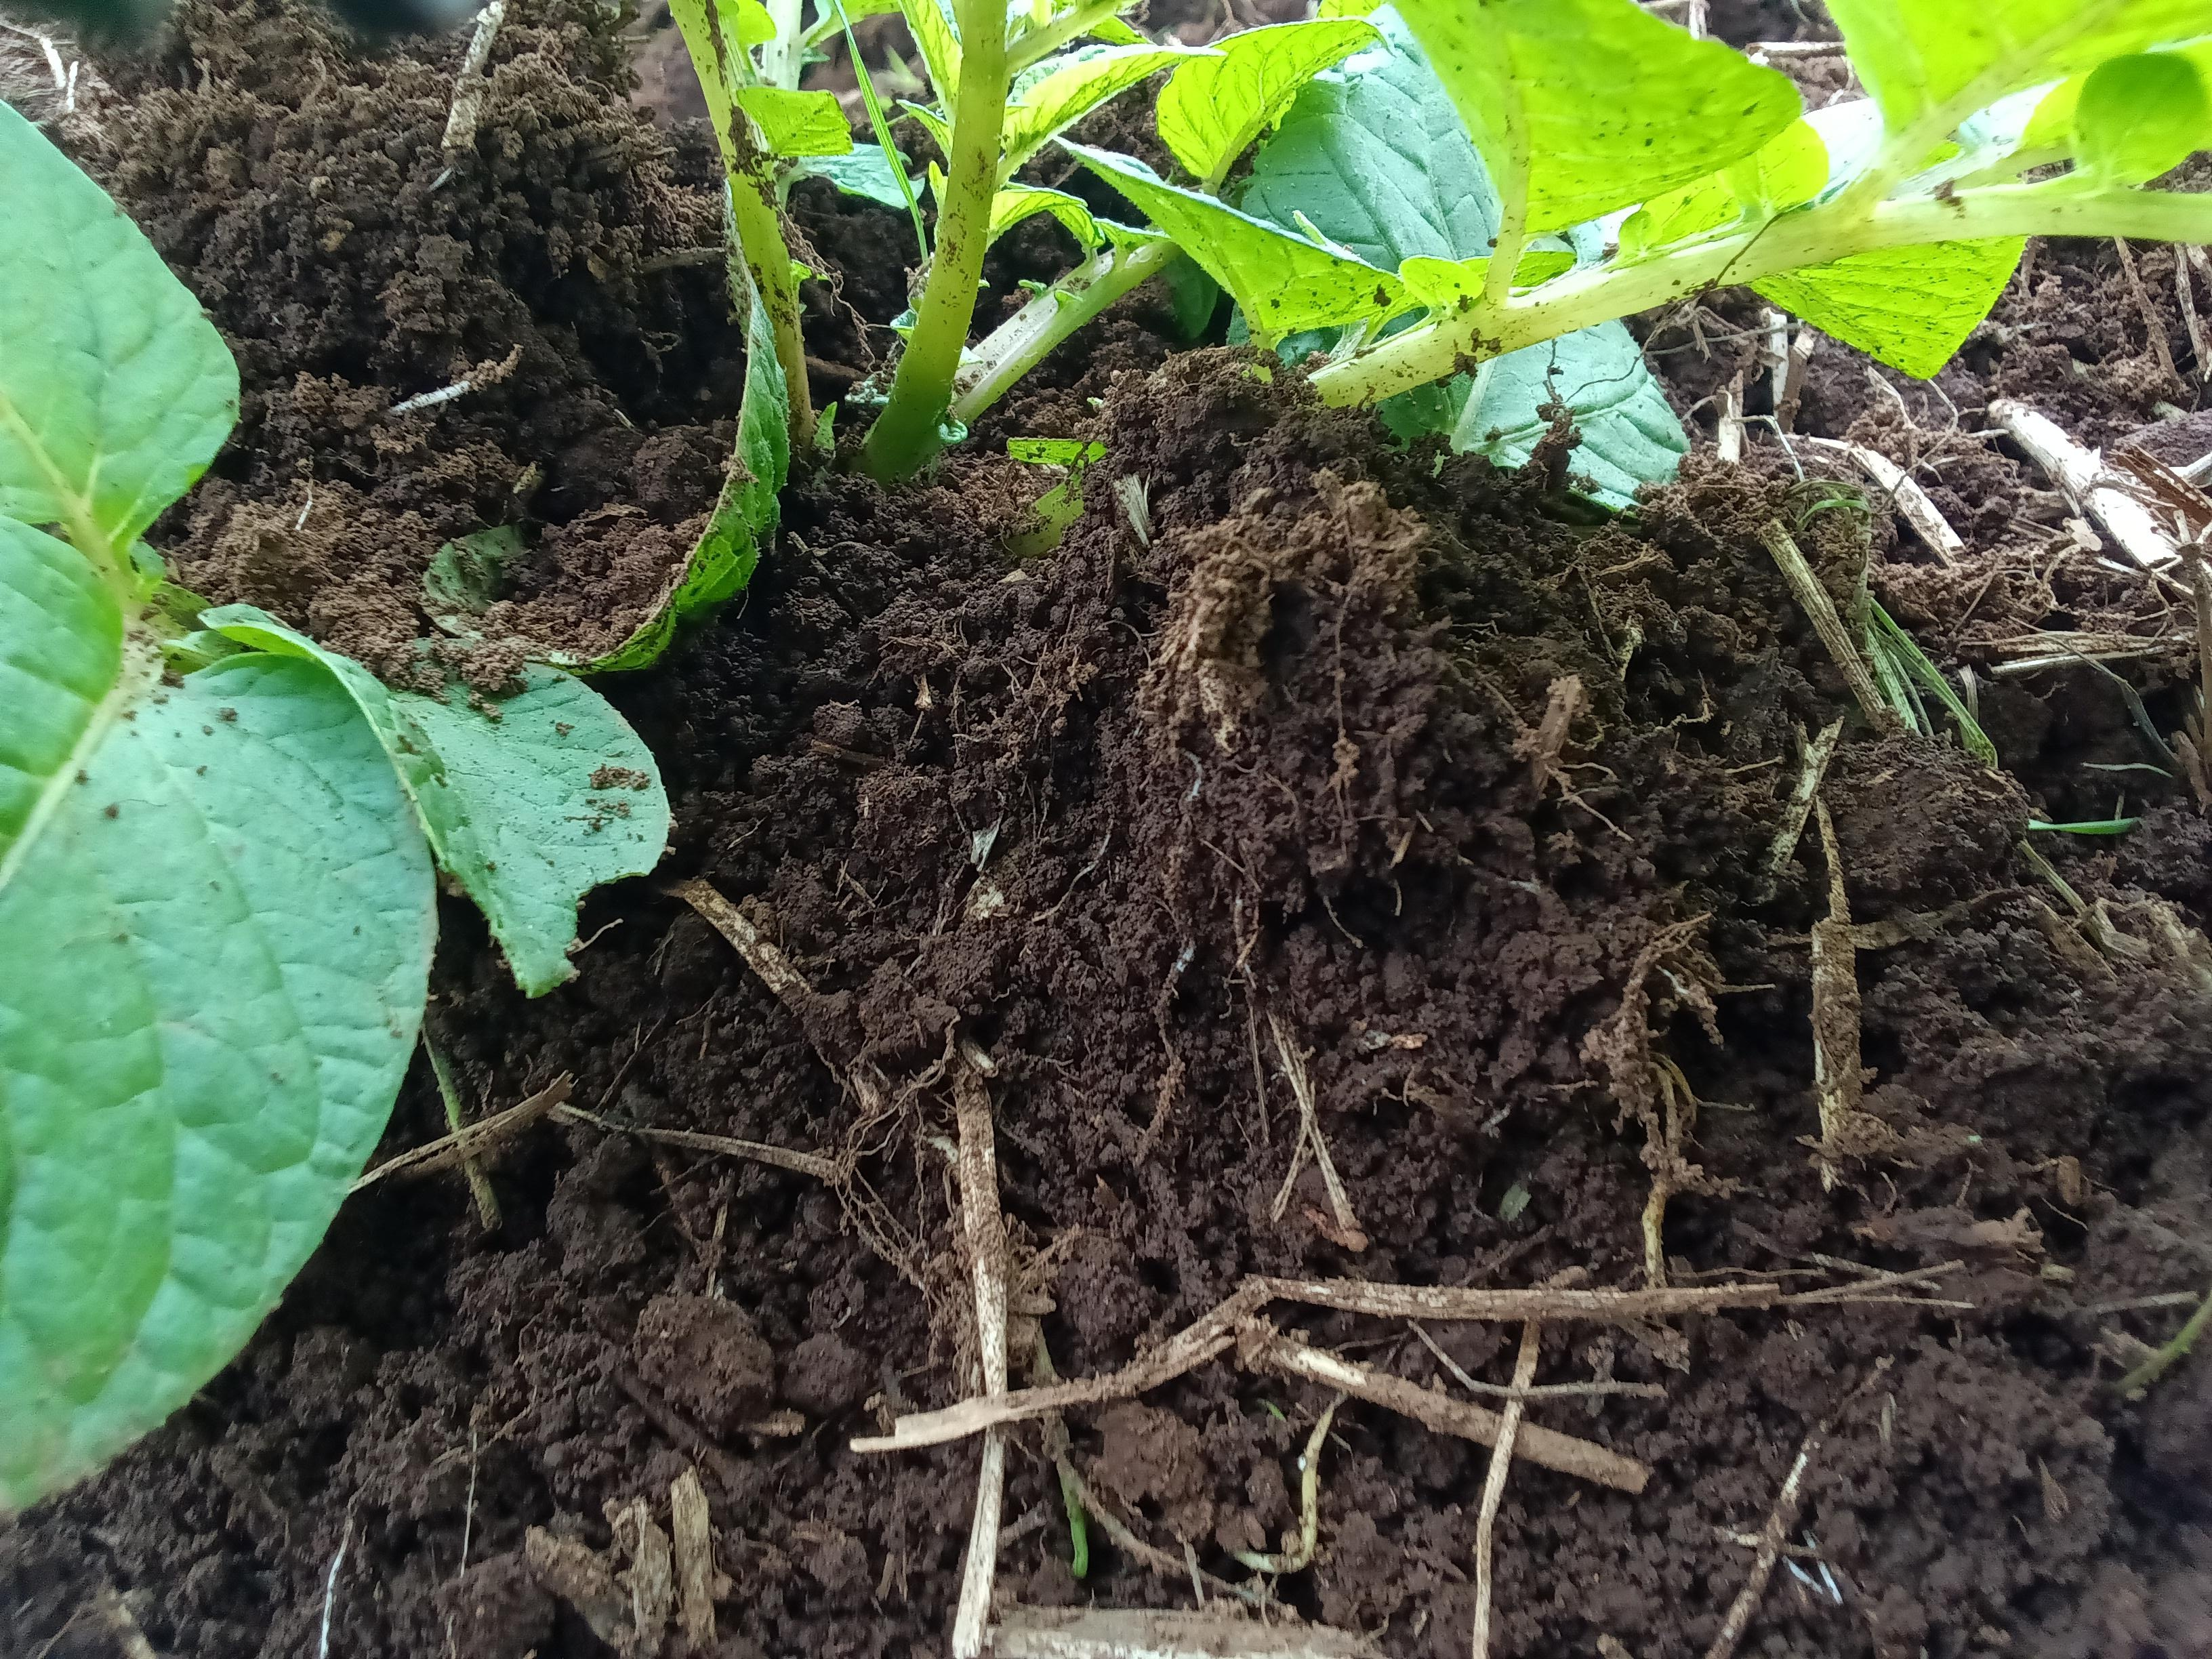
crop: potato
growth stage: vegetative
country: Kenya
